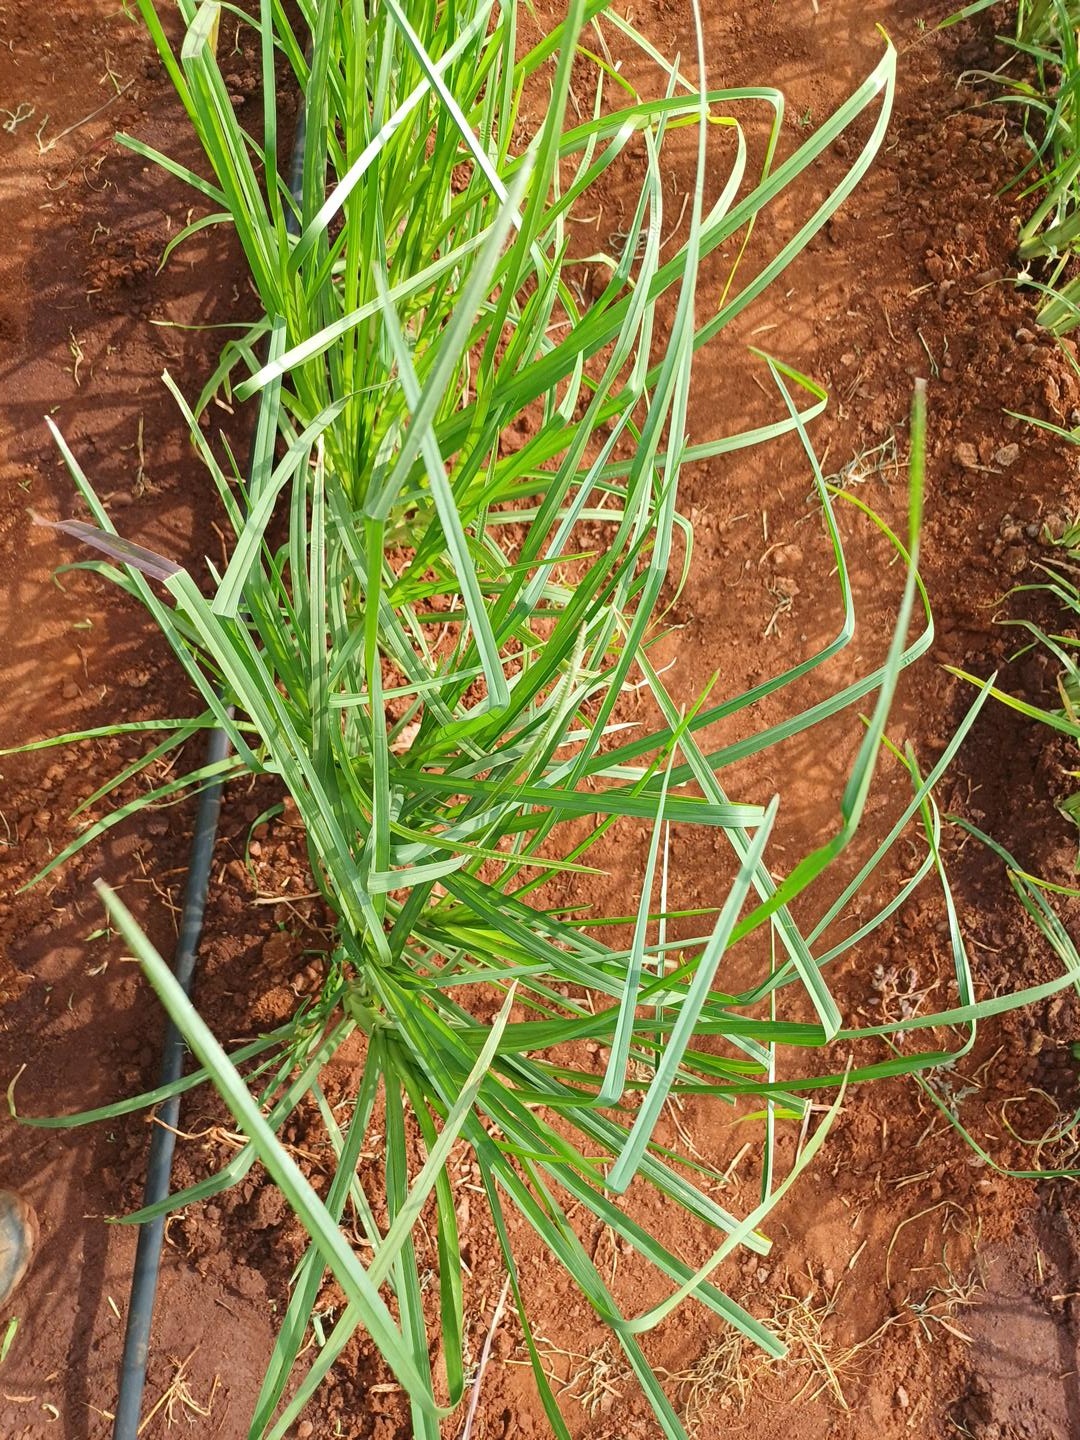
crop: finger millet
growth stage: vegetative
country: Kenya
